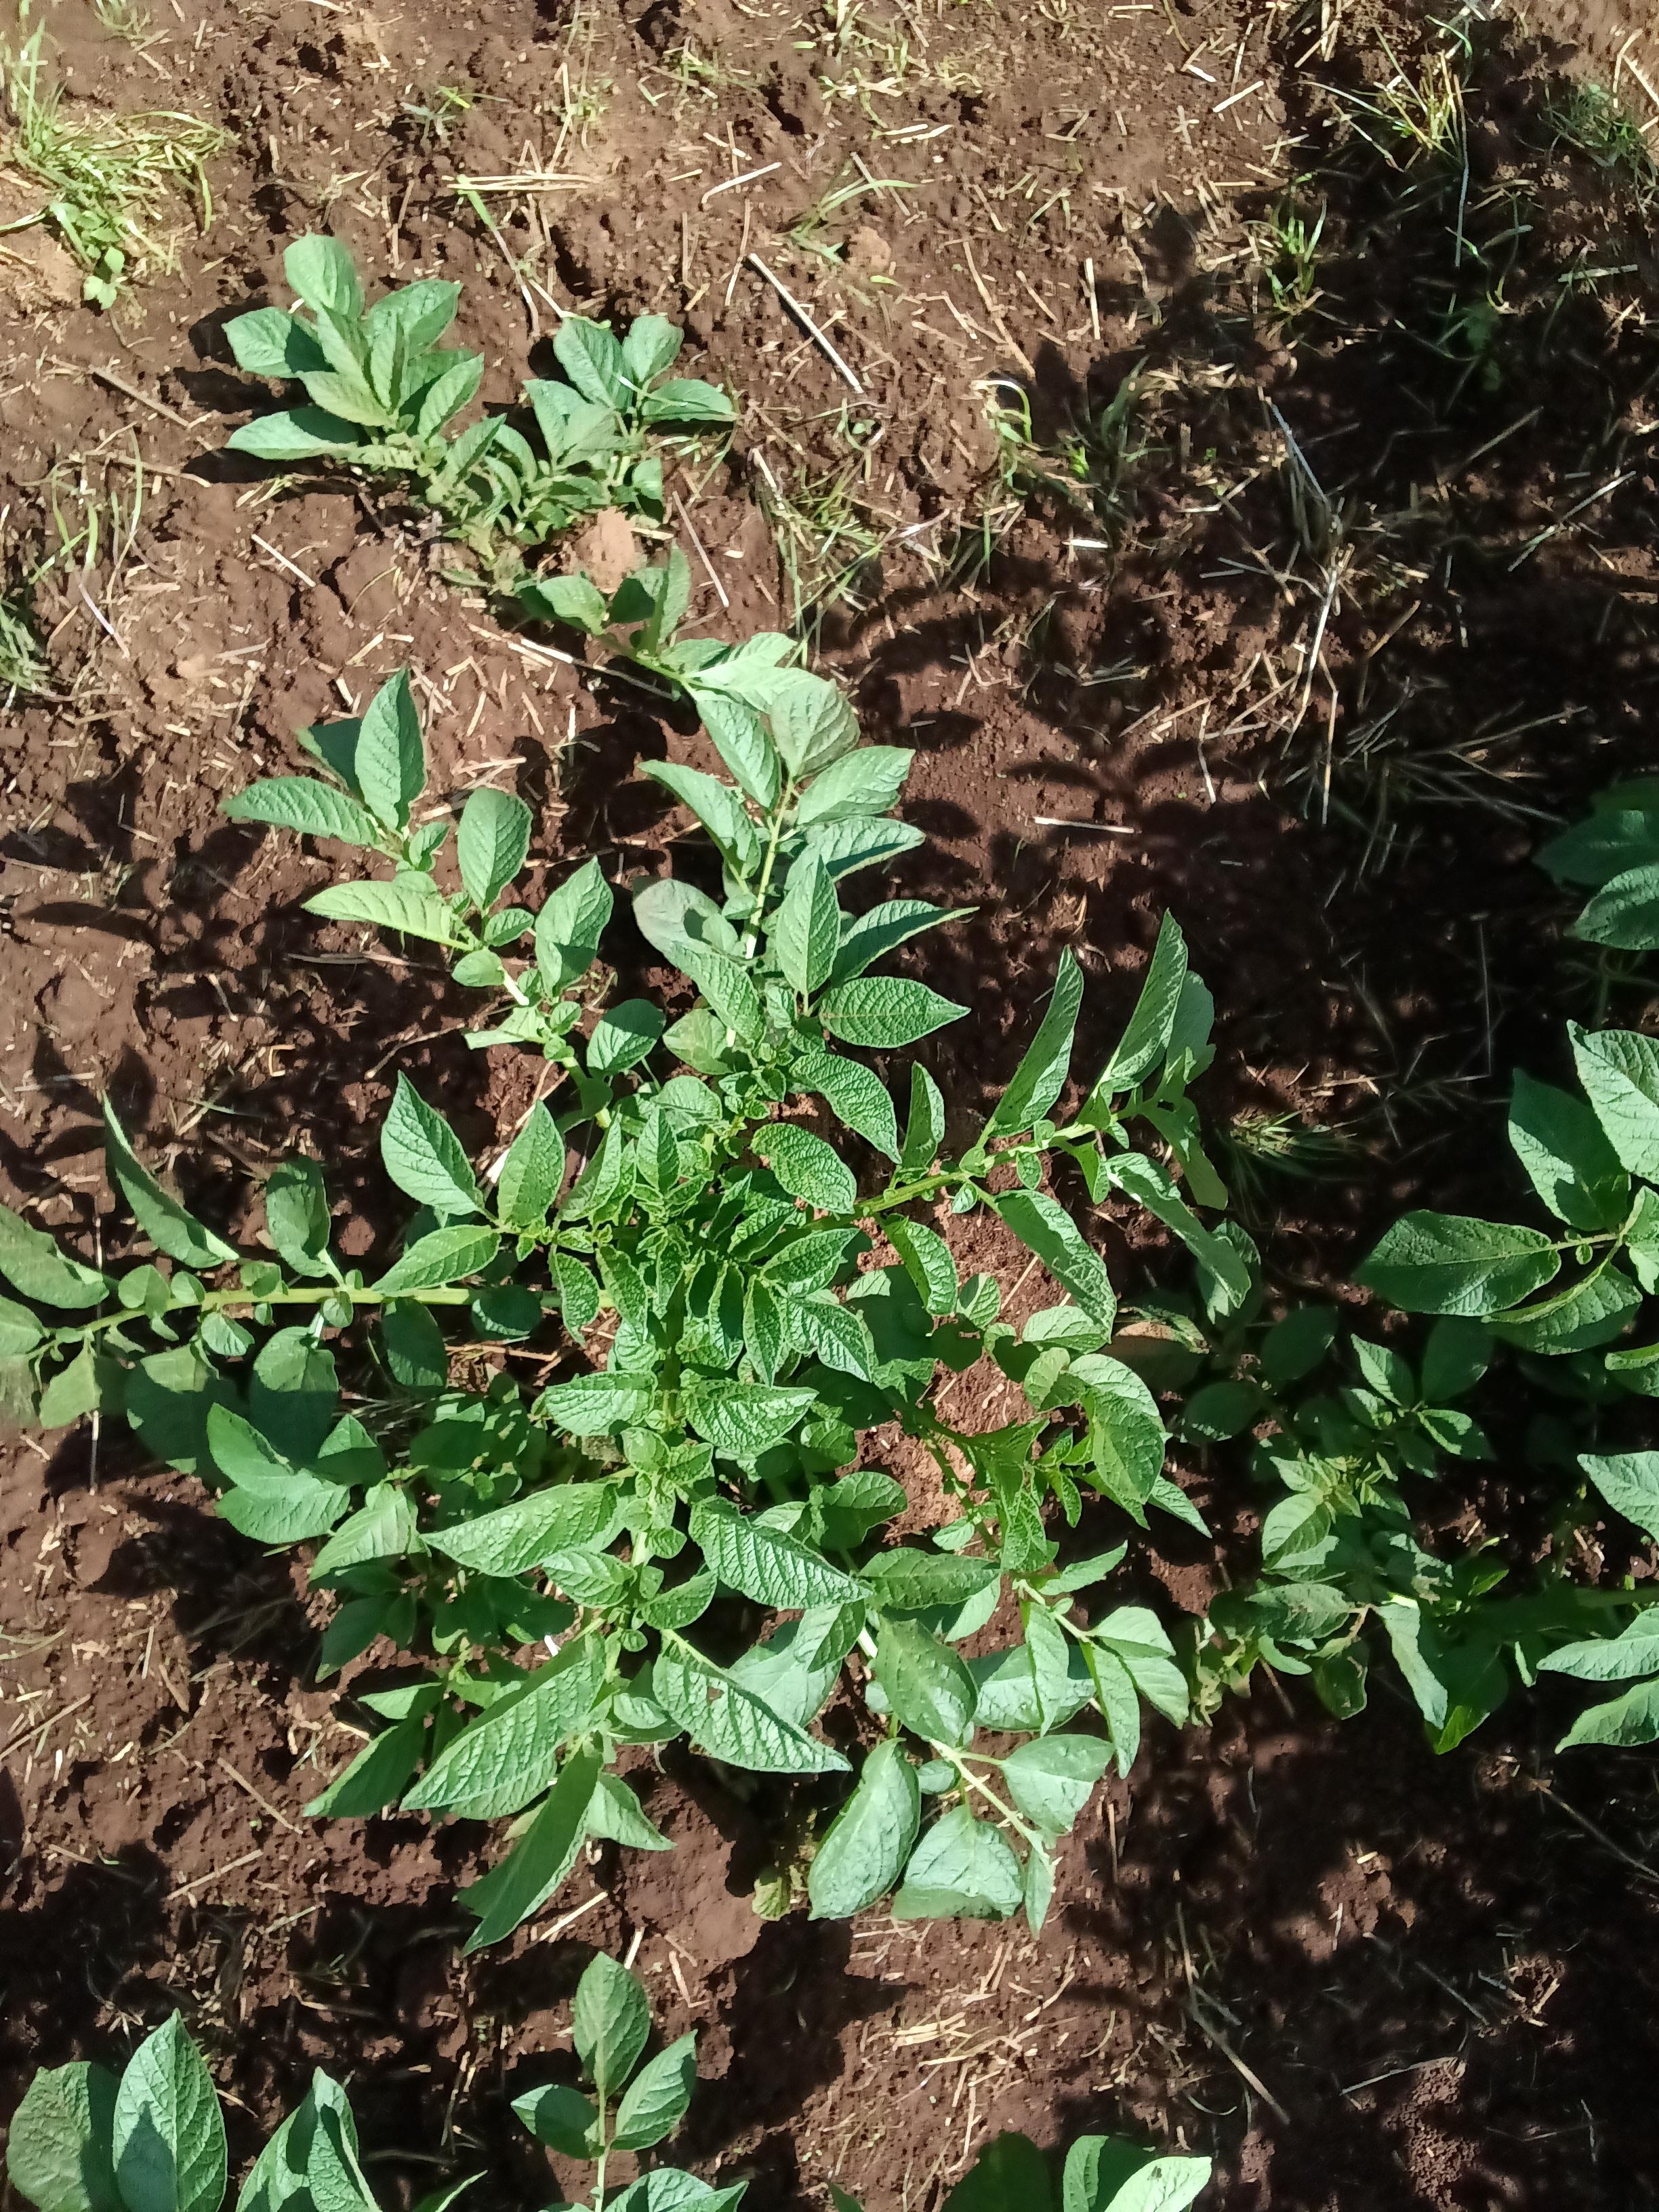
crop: potato
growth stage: vegetative
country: Kenya
